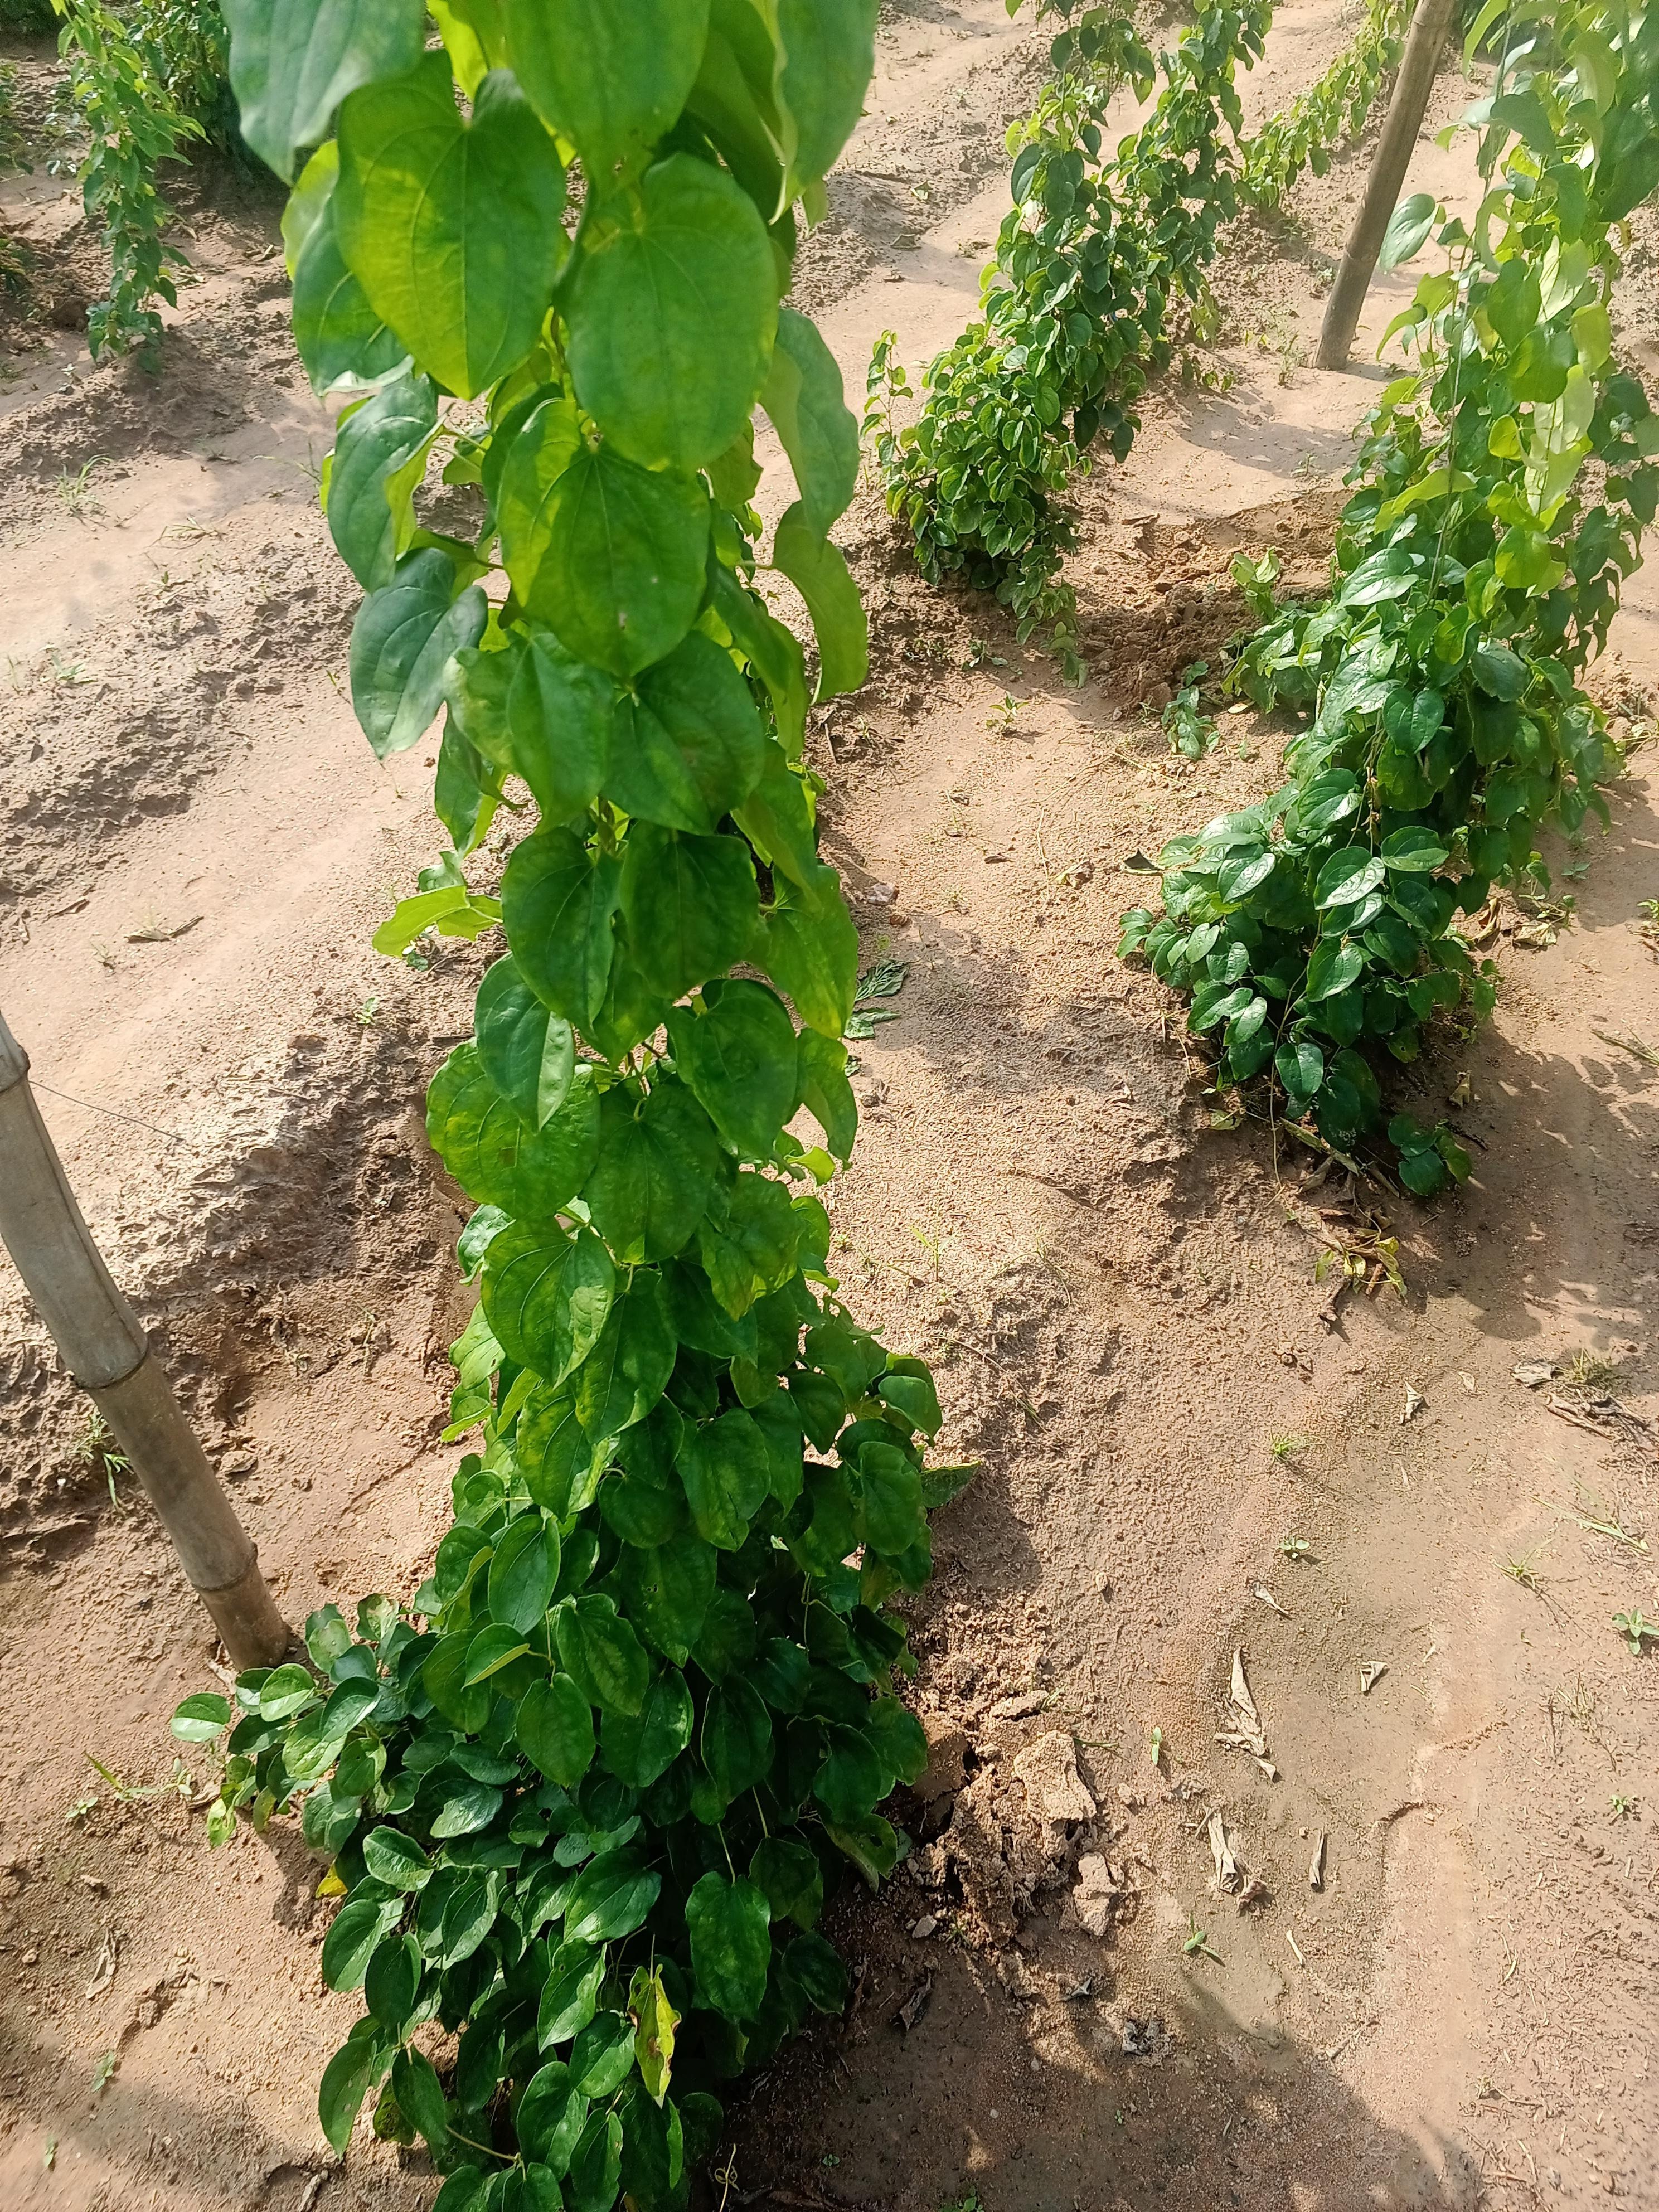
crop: yam
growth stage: vegetative
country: Nigeria
